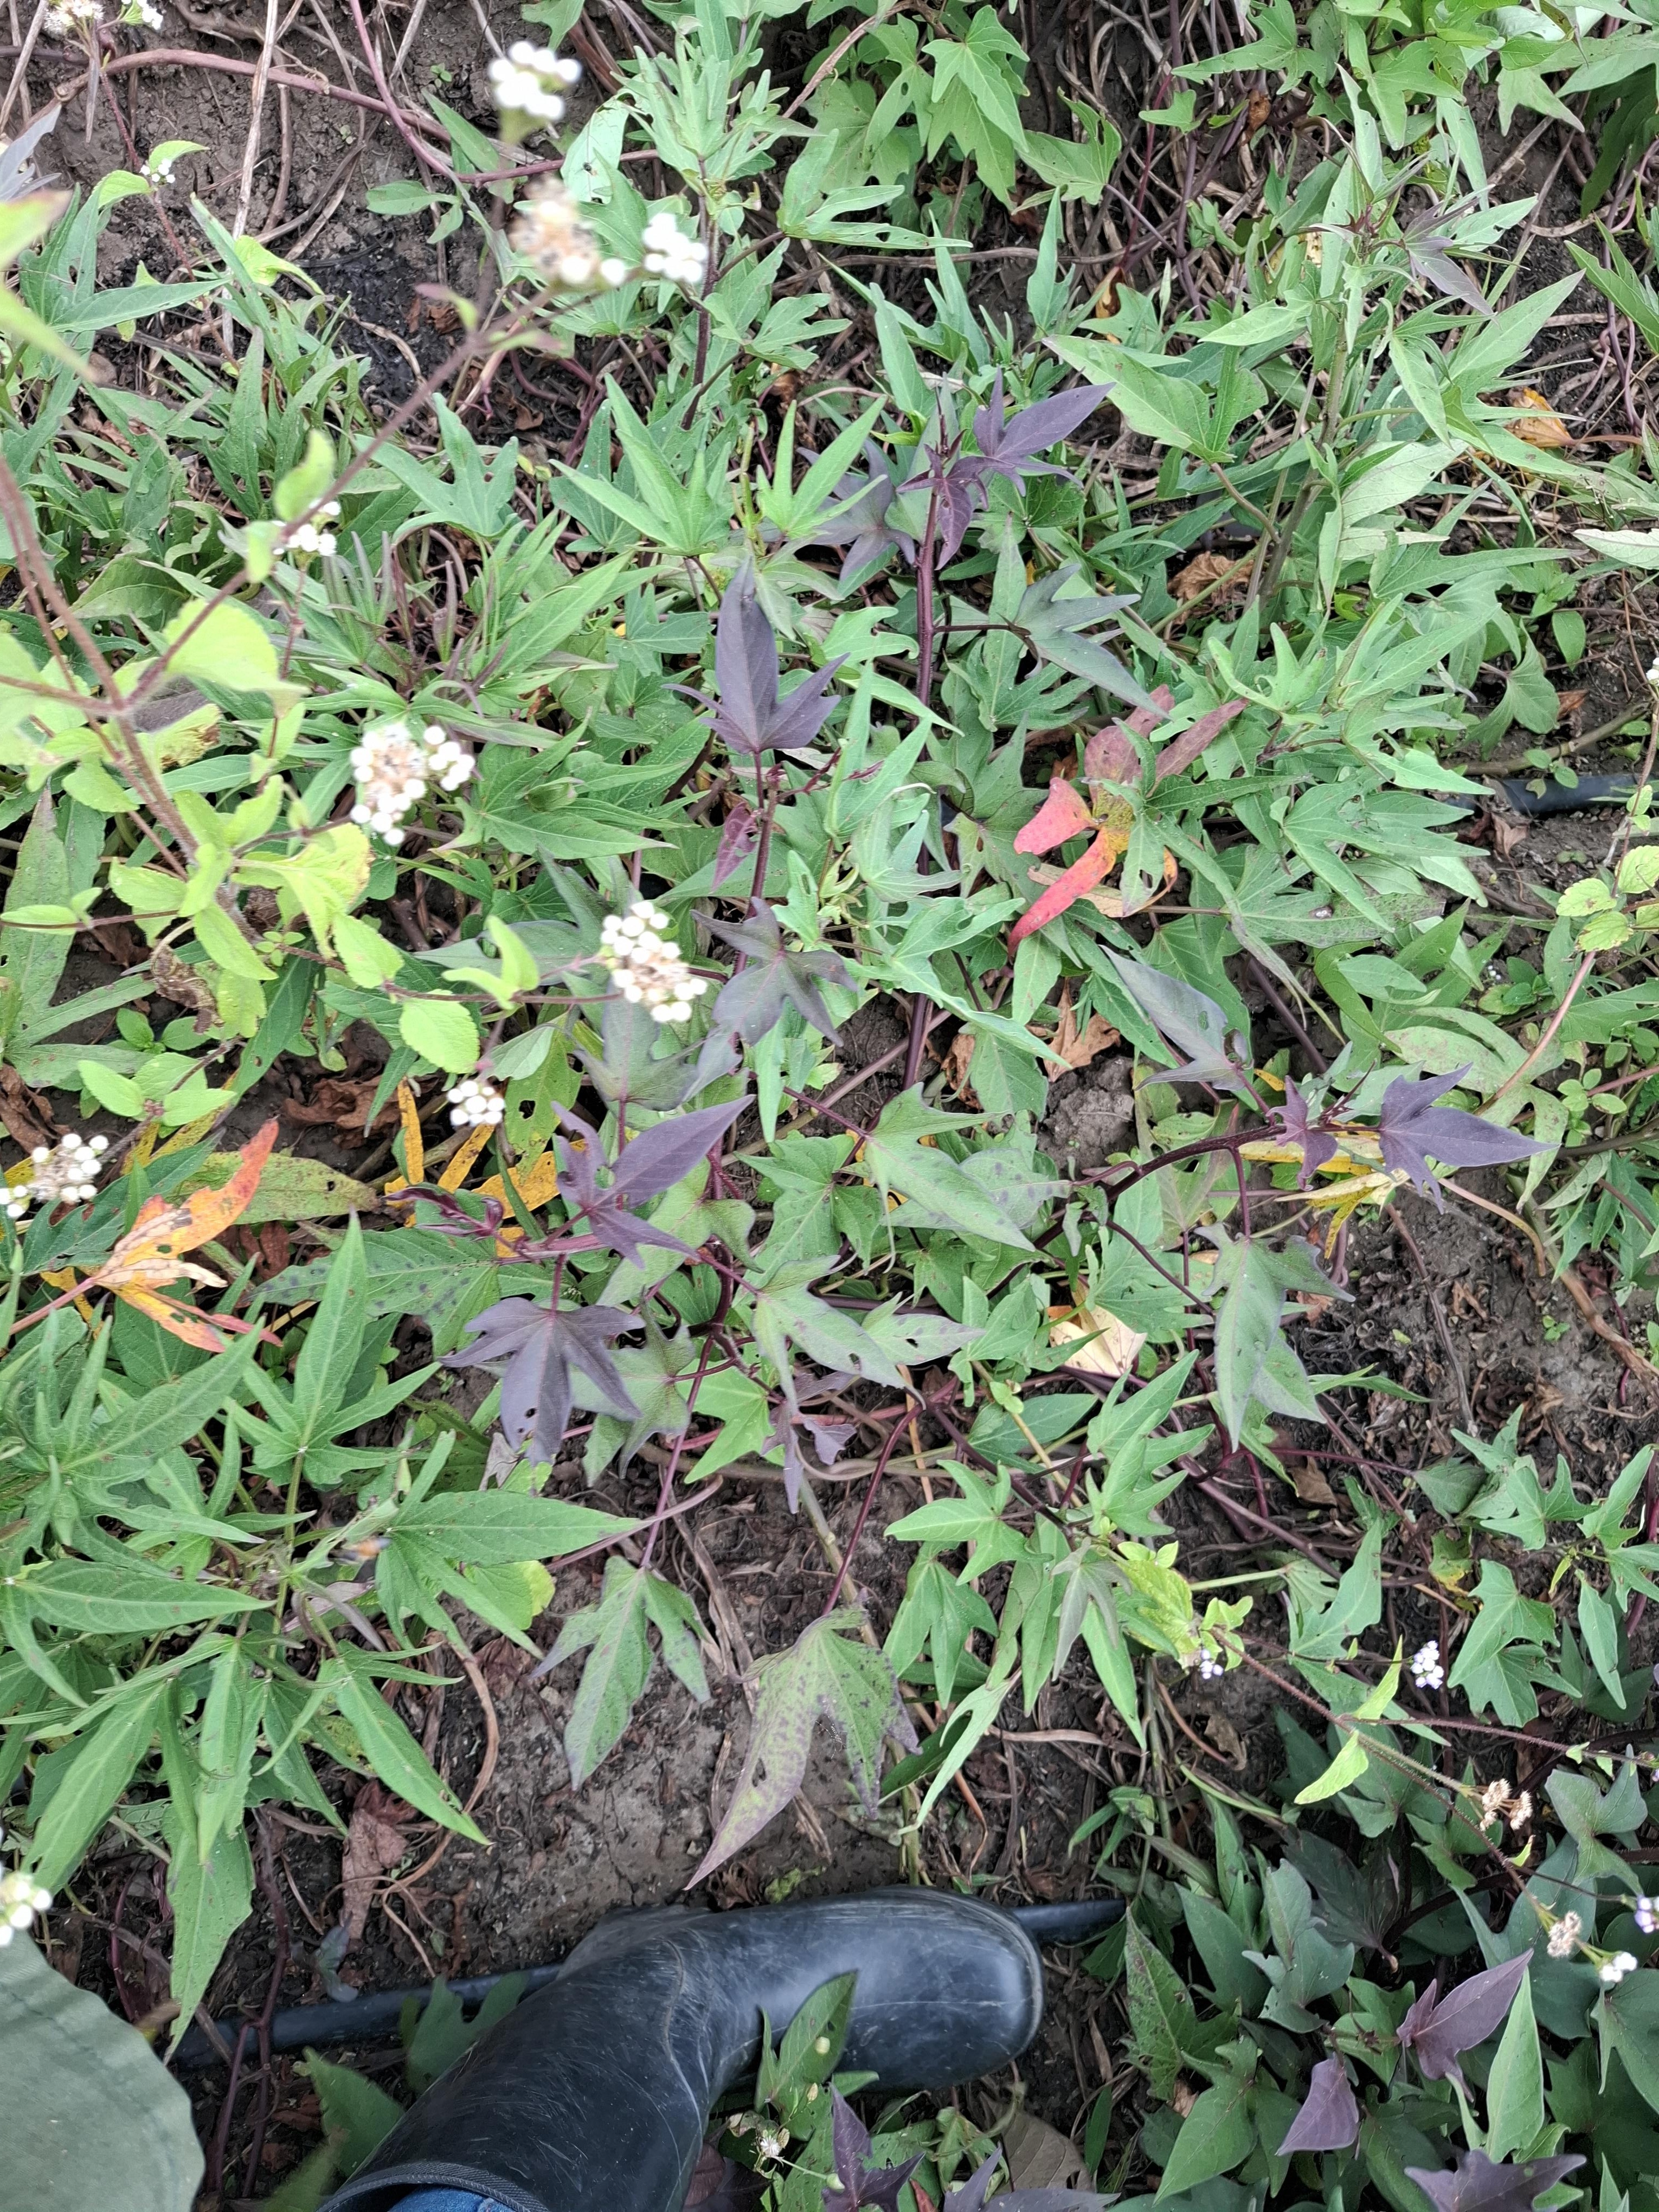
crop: sweet potato
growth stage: flowering
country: Tanzania
